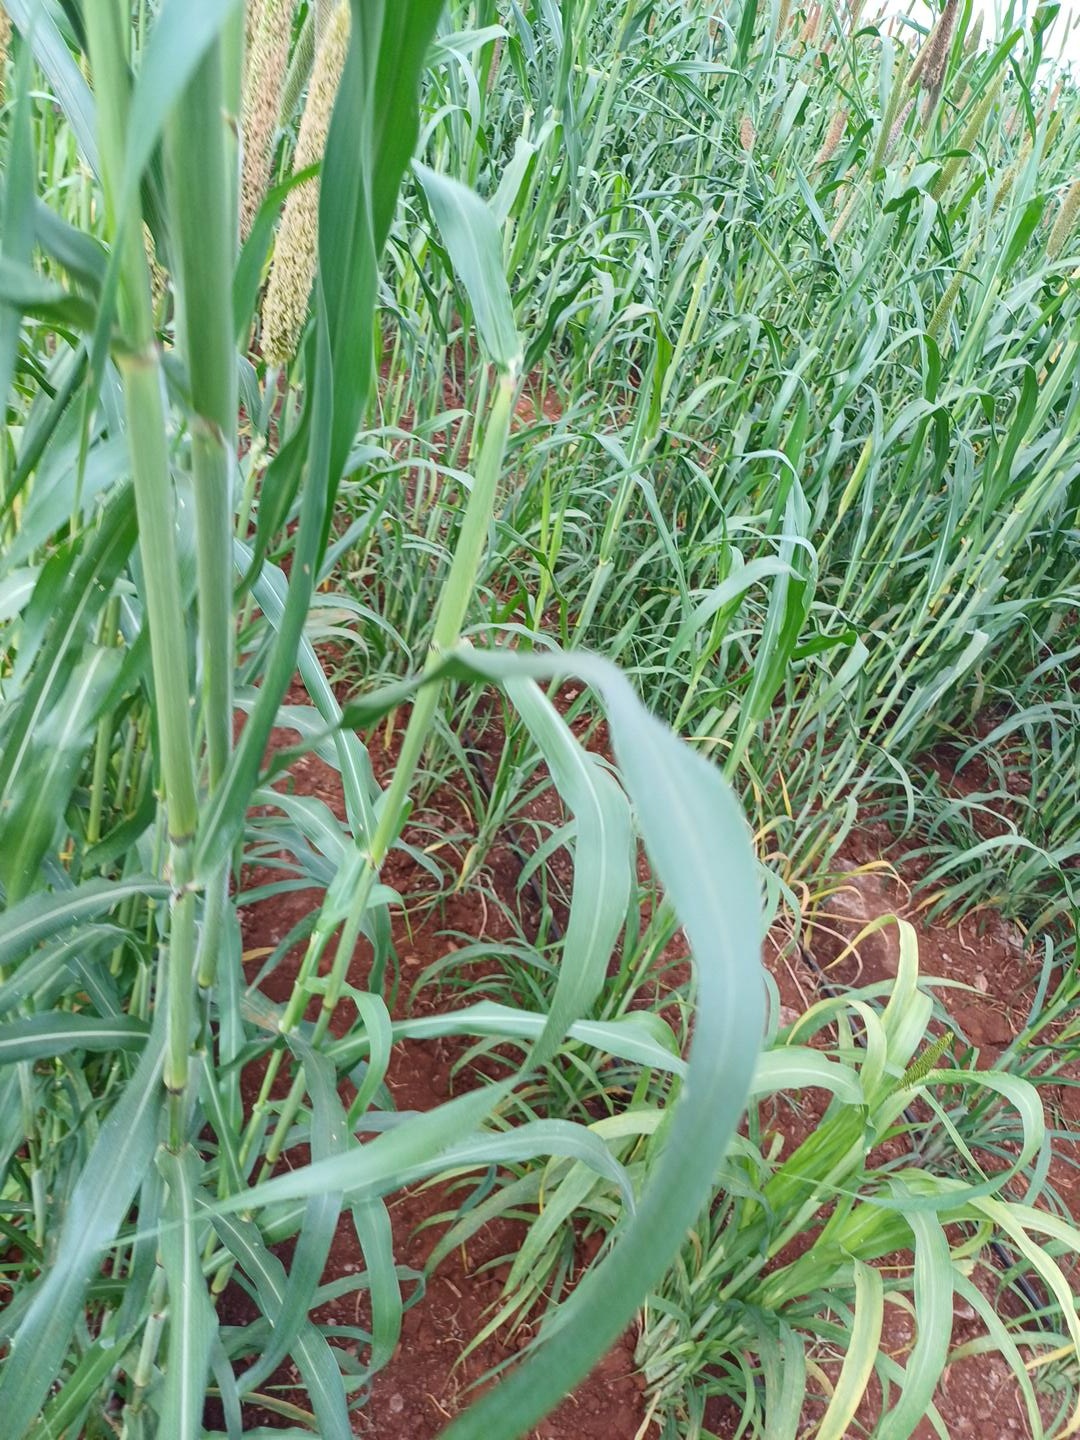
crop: pearl millet
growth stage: flowering
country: Kenya
